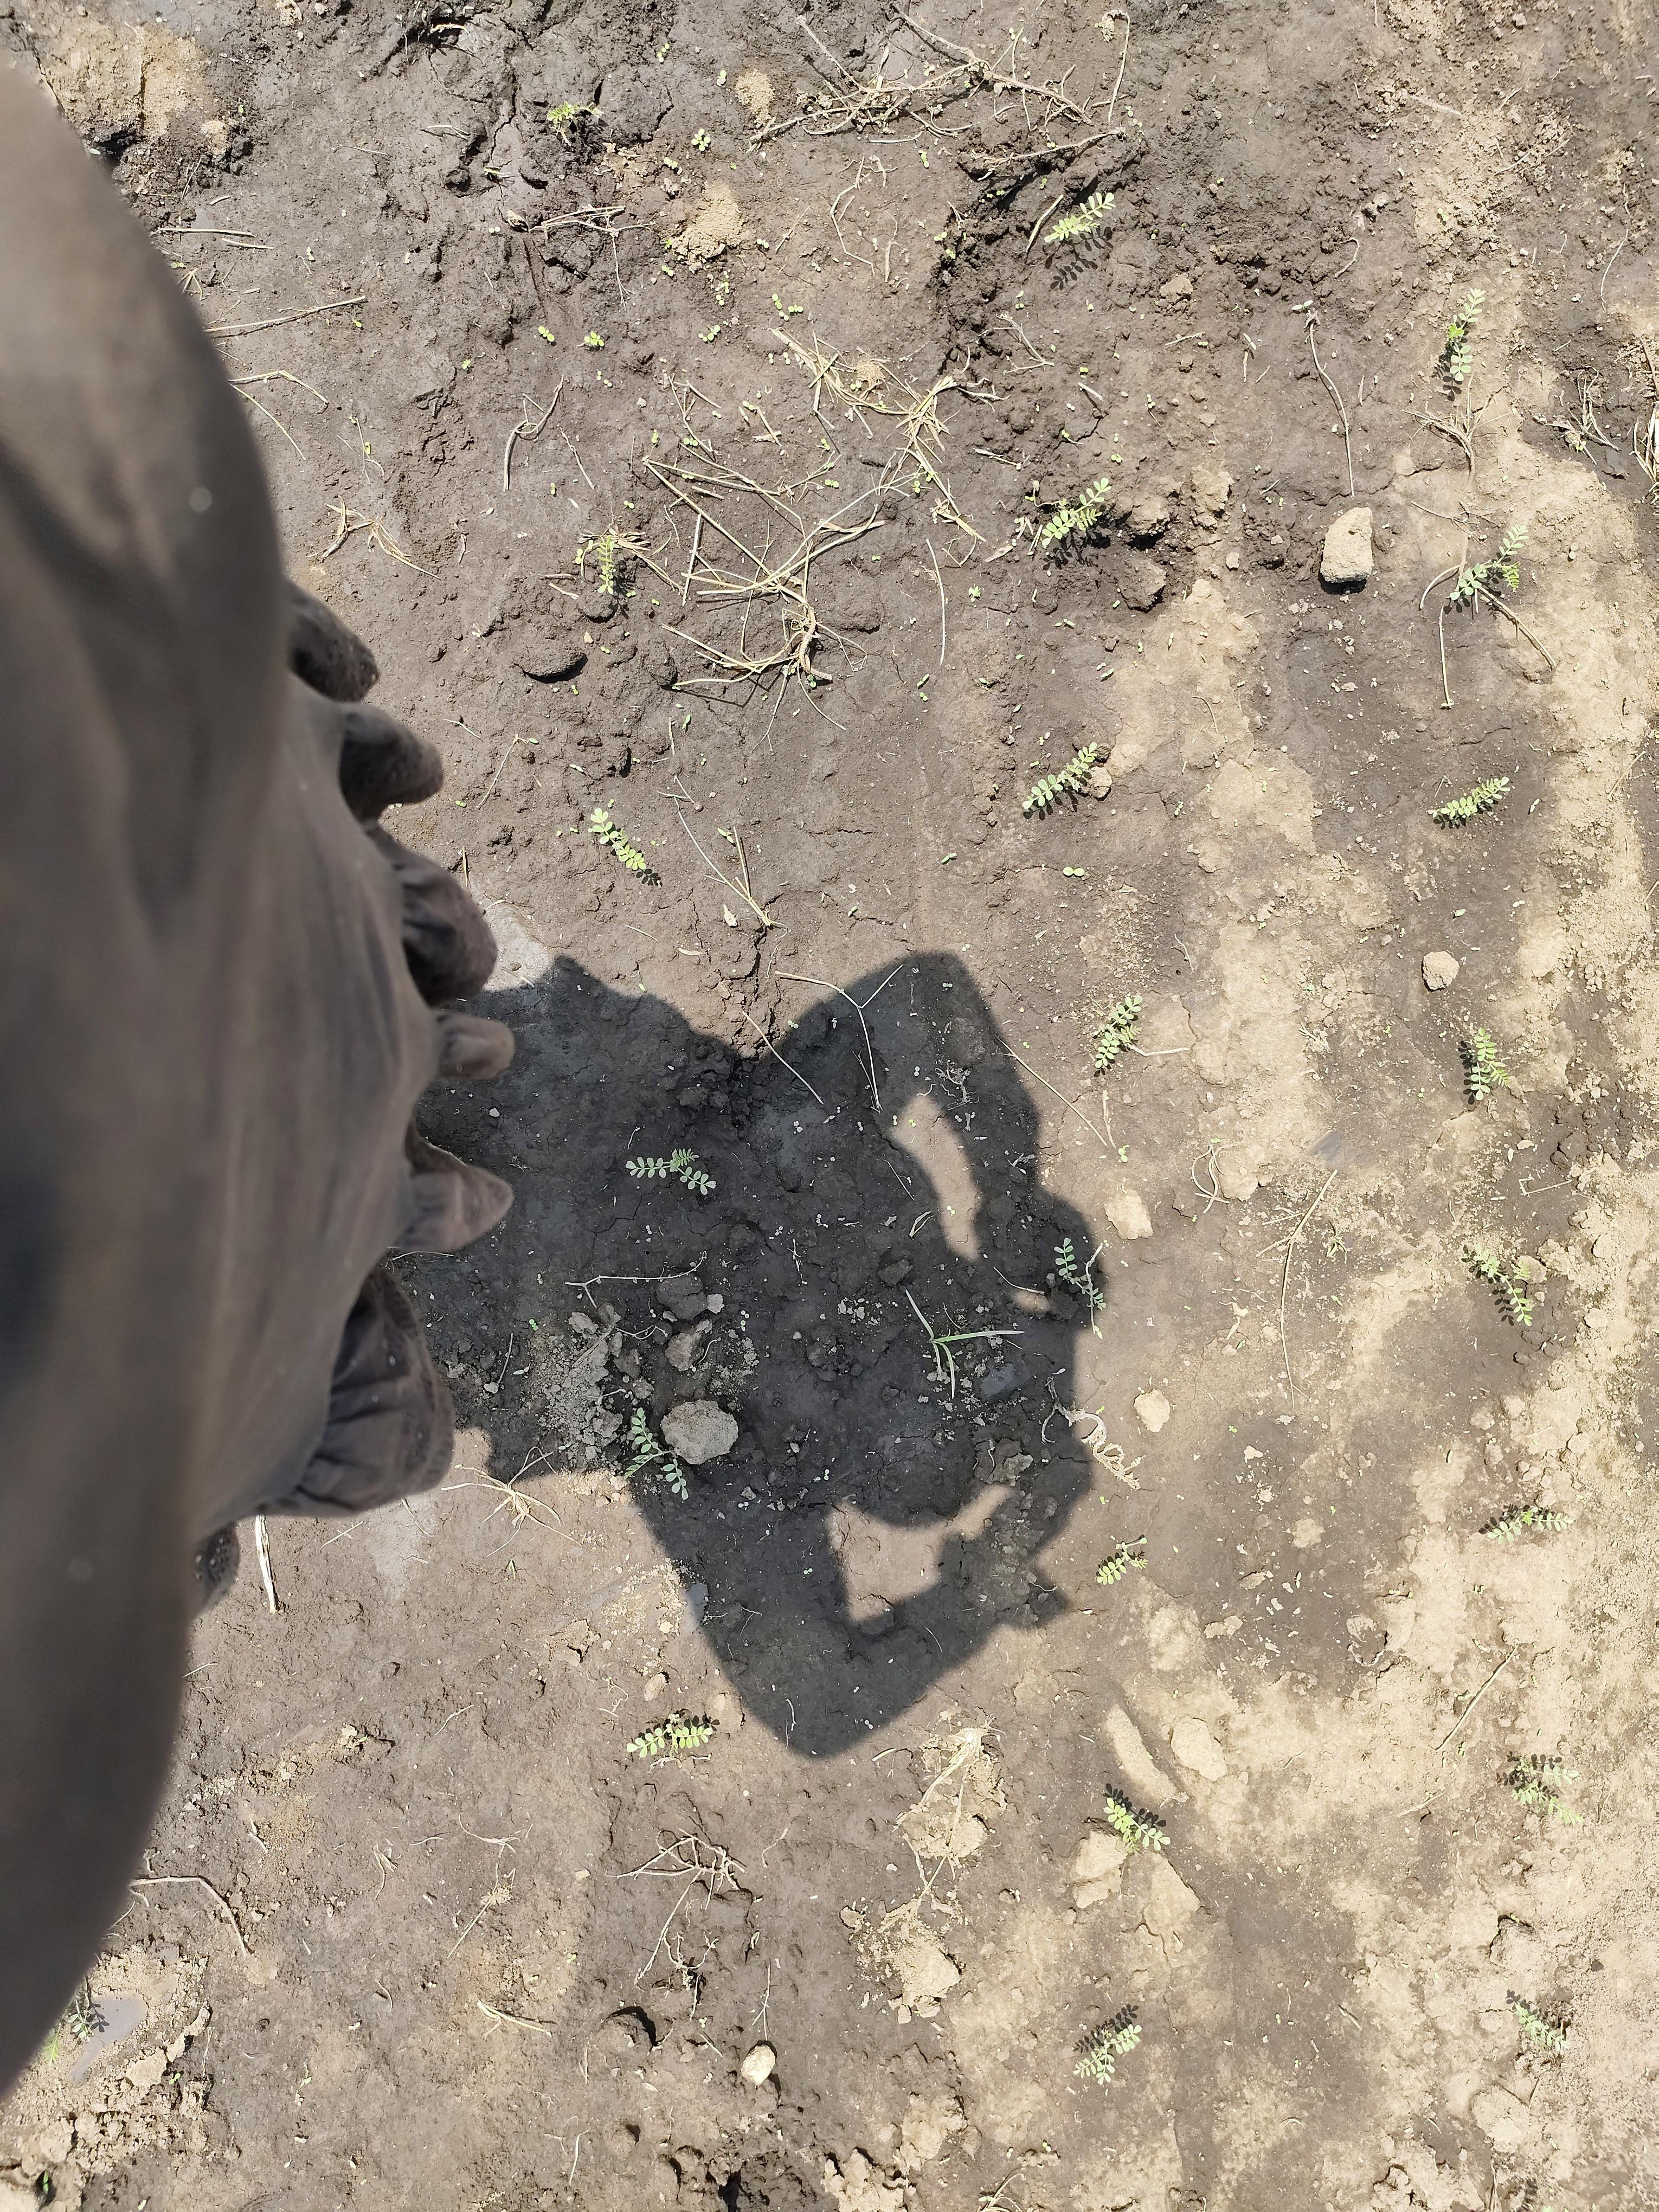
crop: chickpea
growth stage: emergence
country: Tanzania
